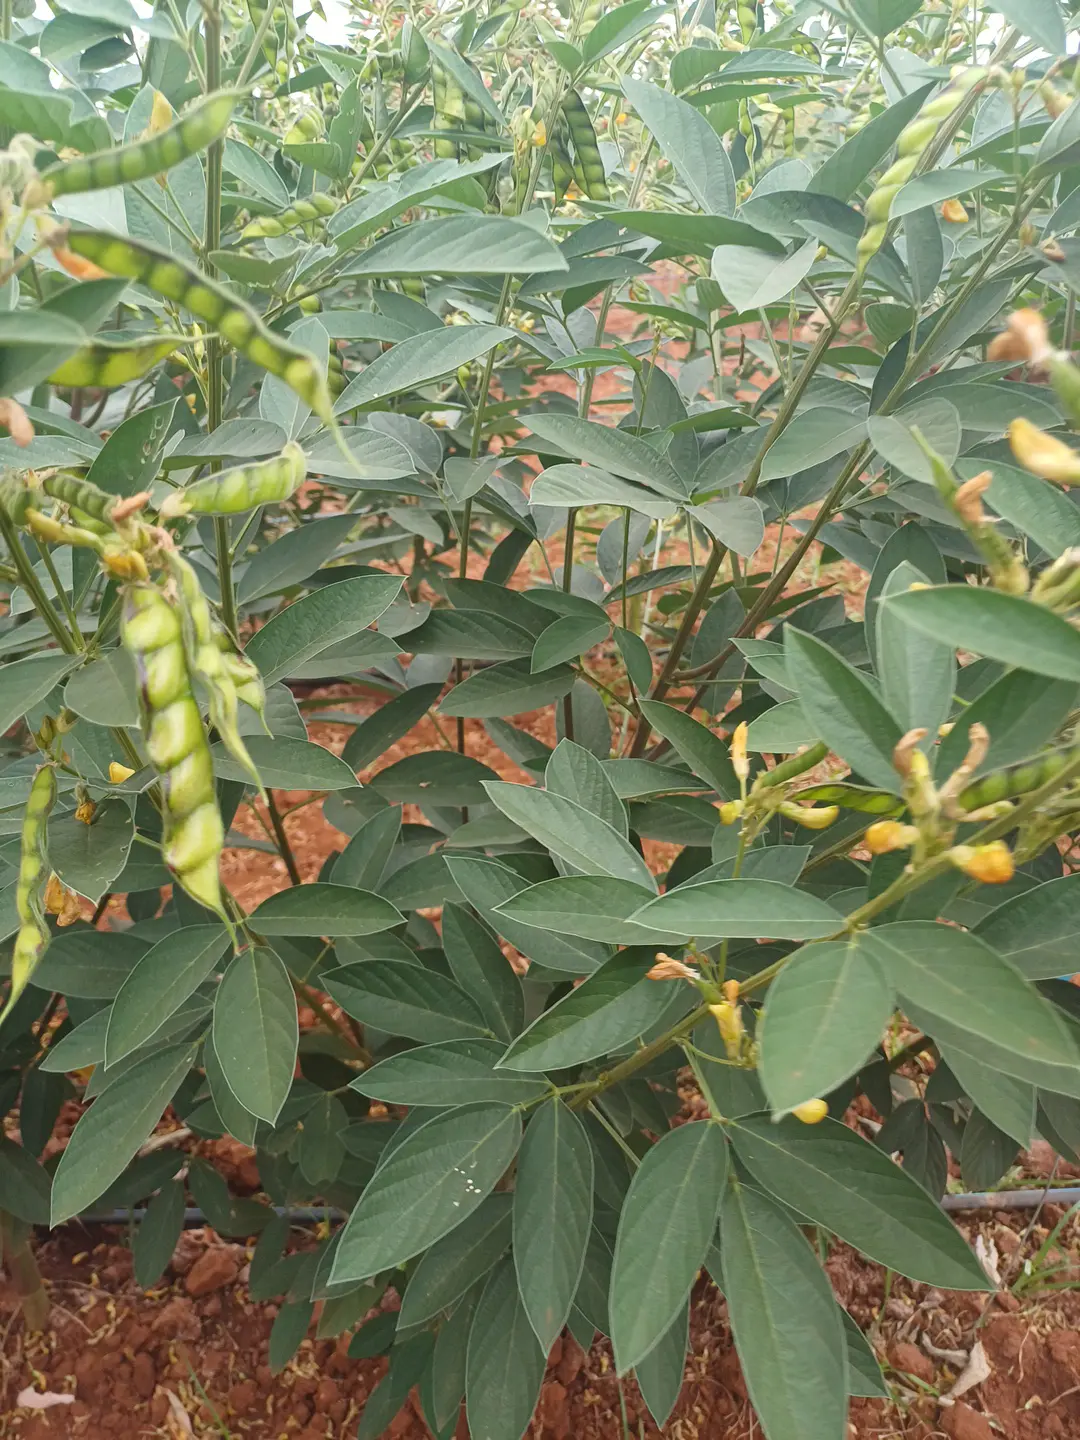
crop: pigeonpea
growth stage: development pod
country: Kenya
